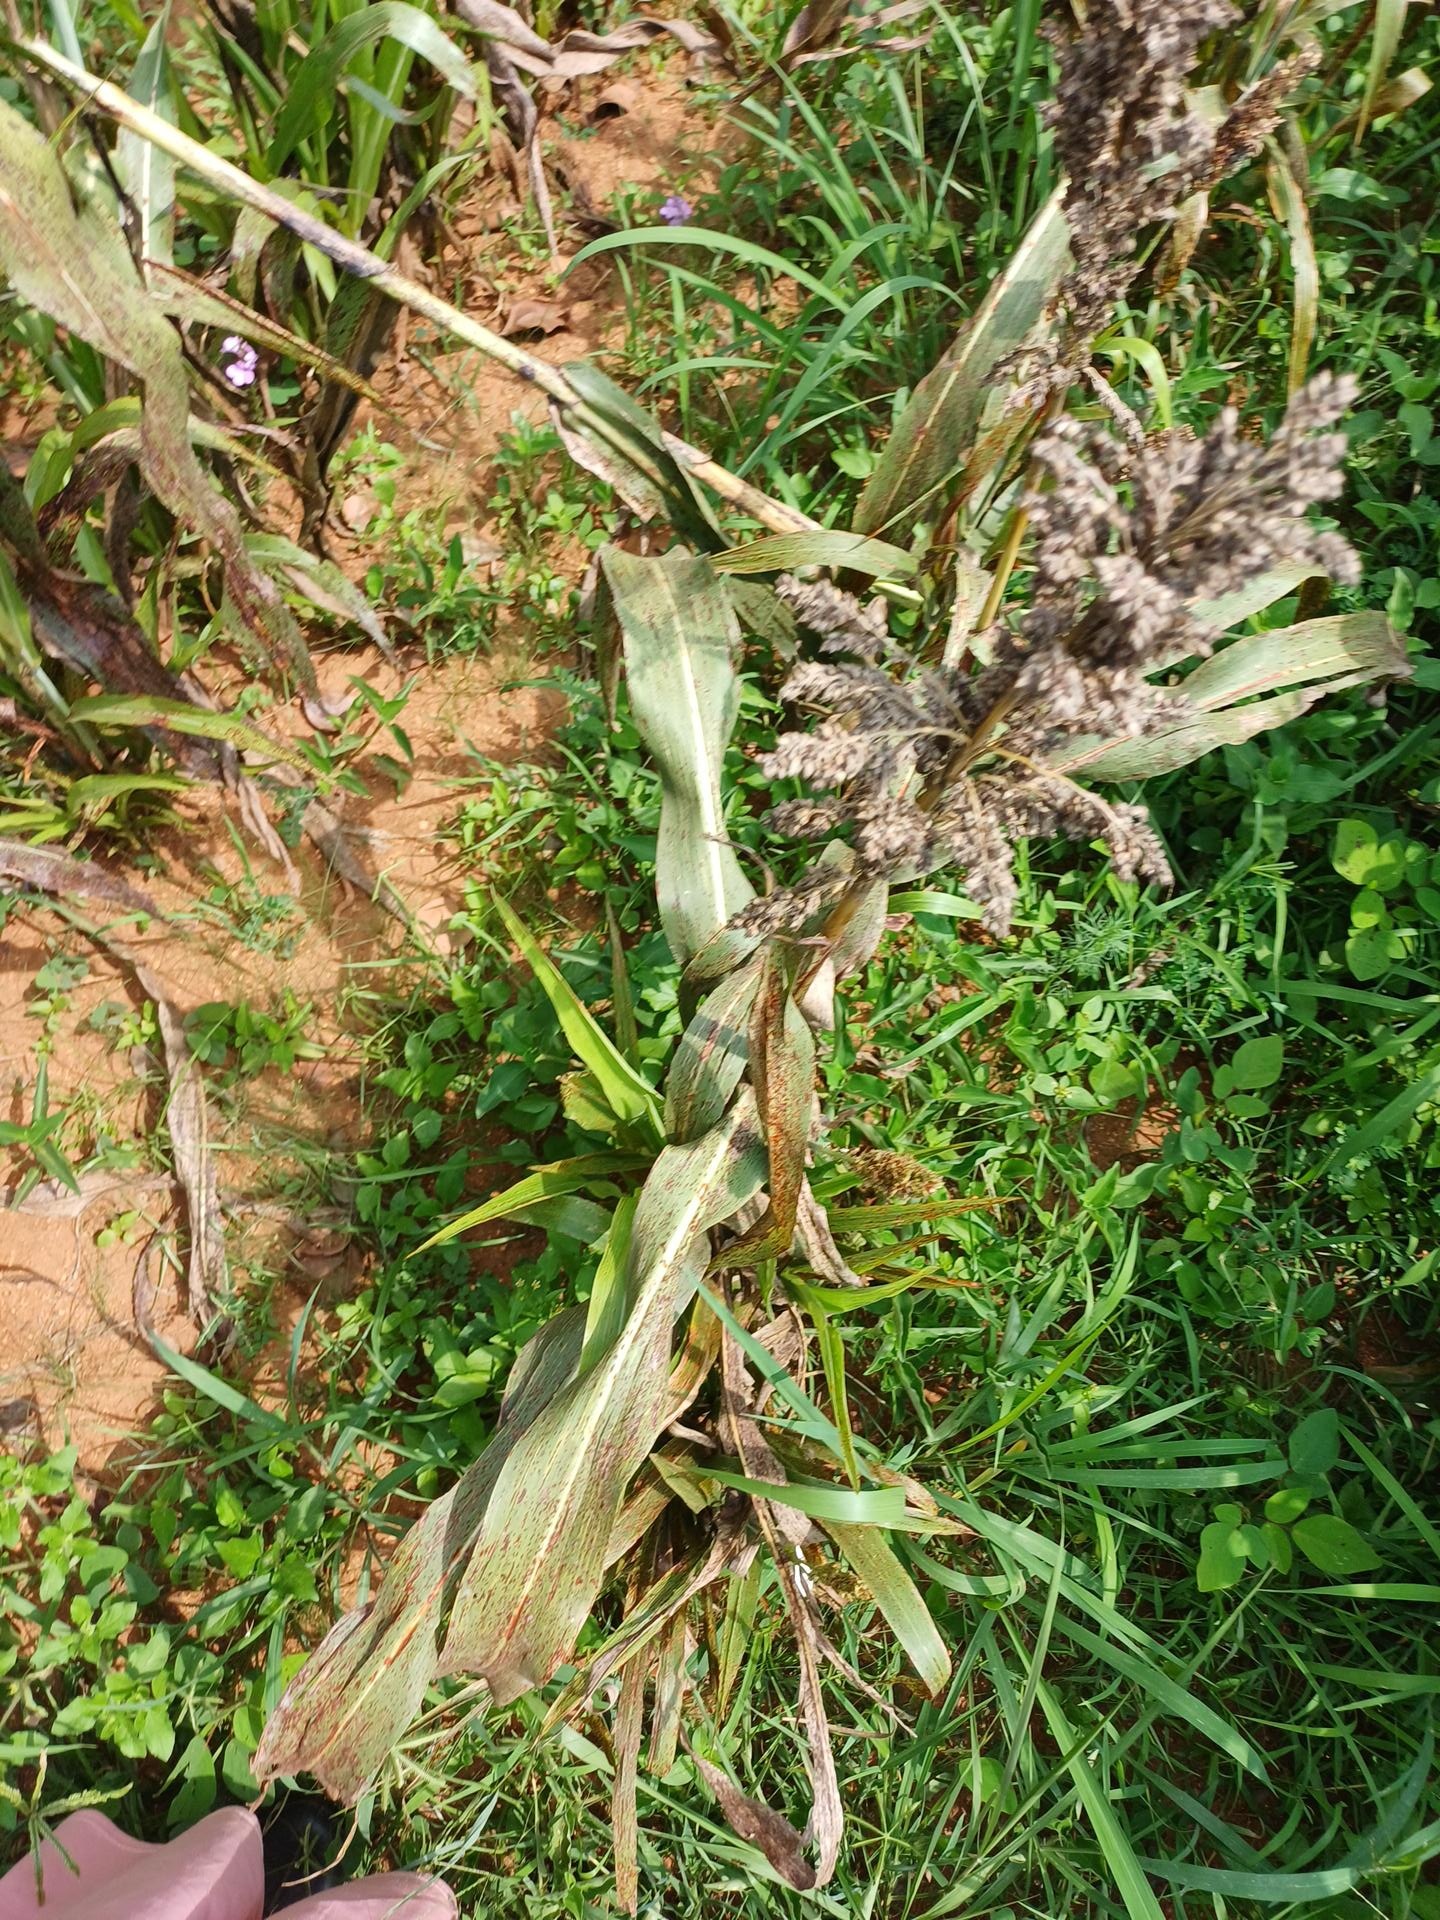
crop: sorghum
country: Kenya
